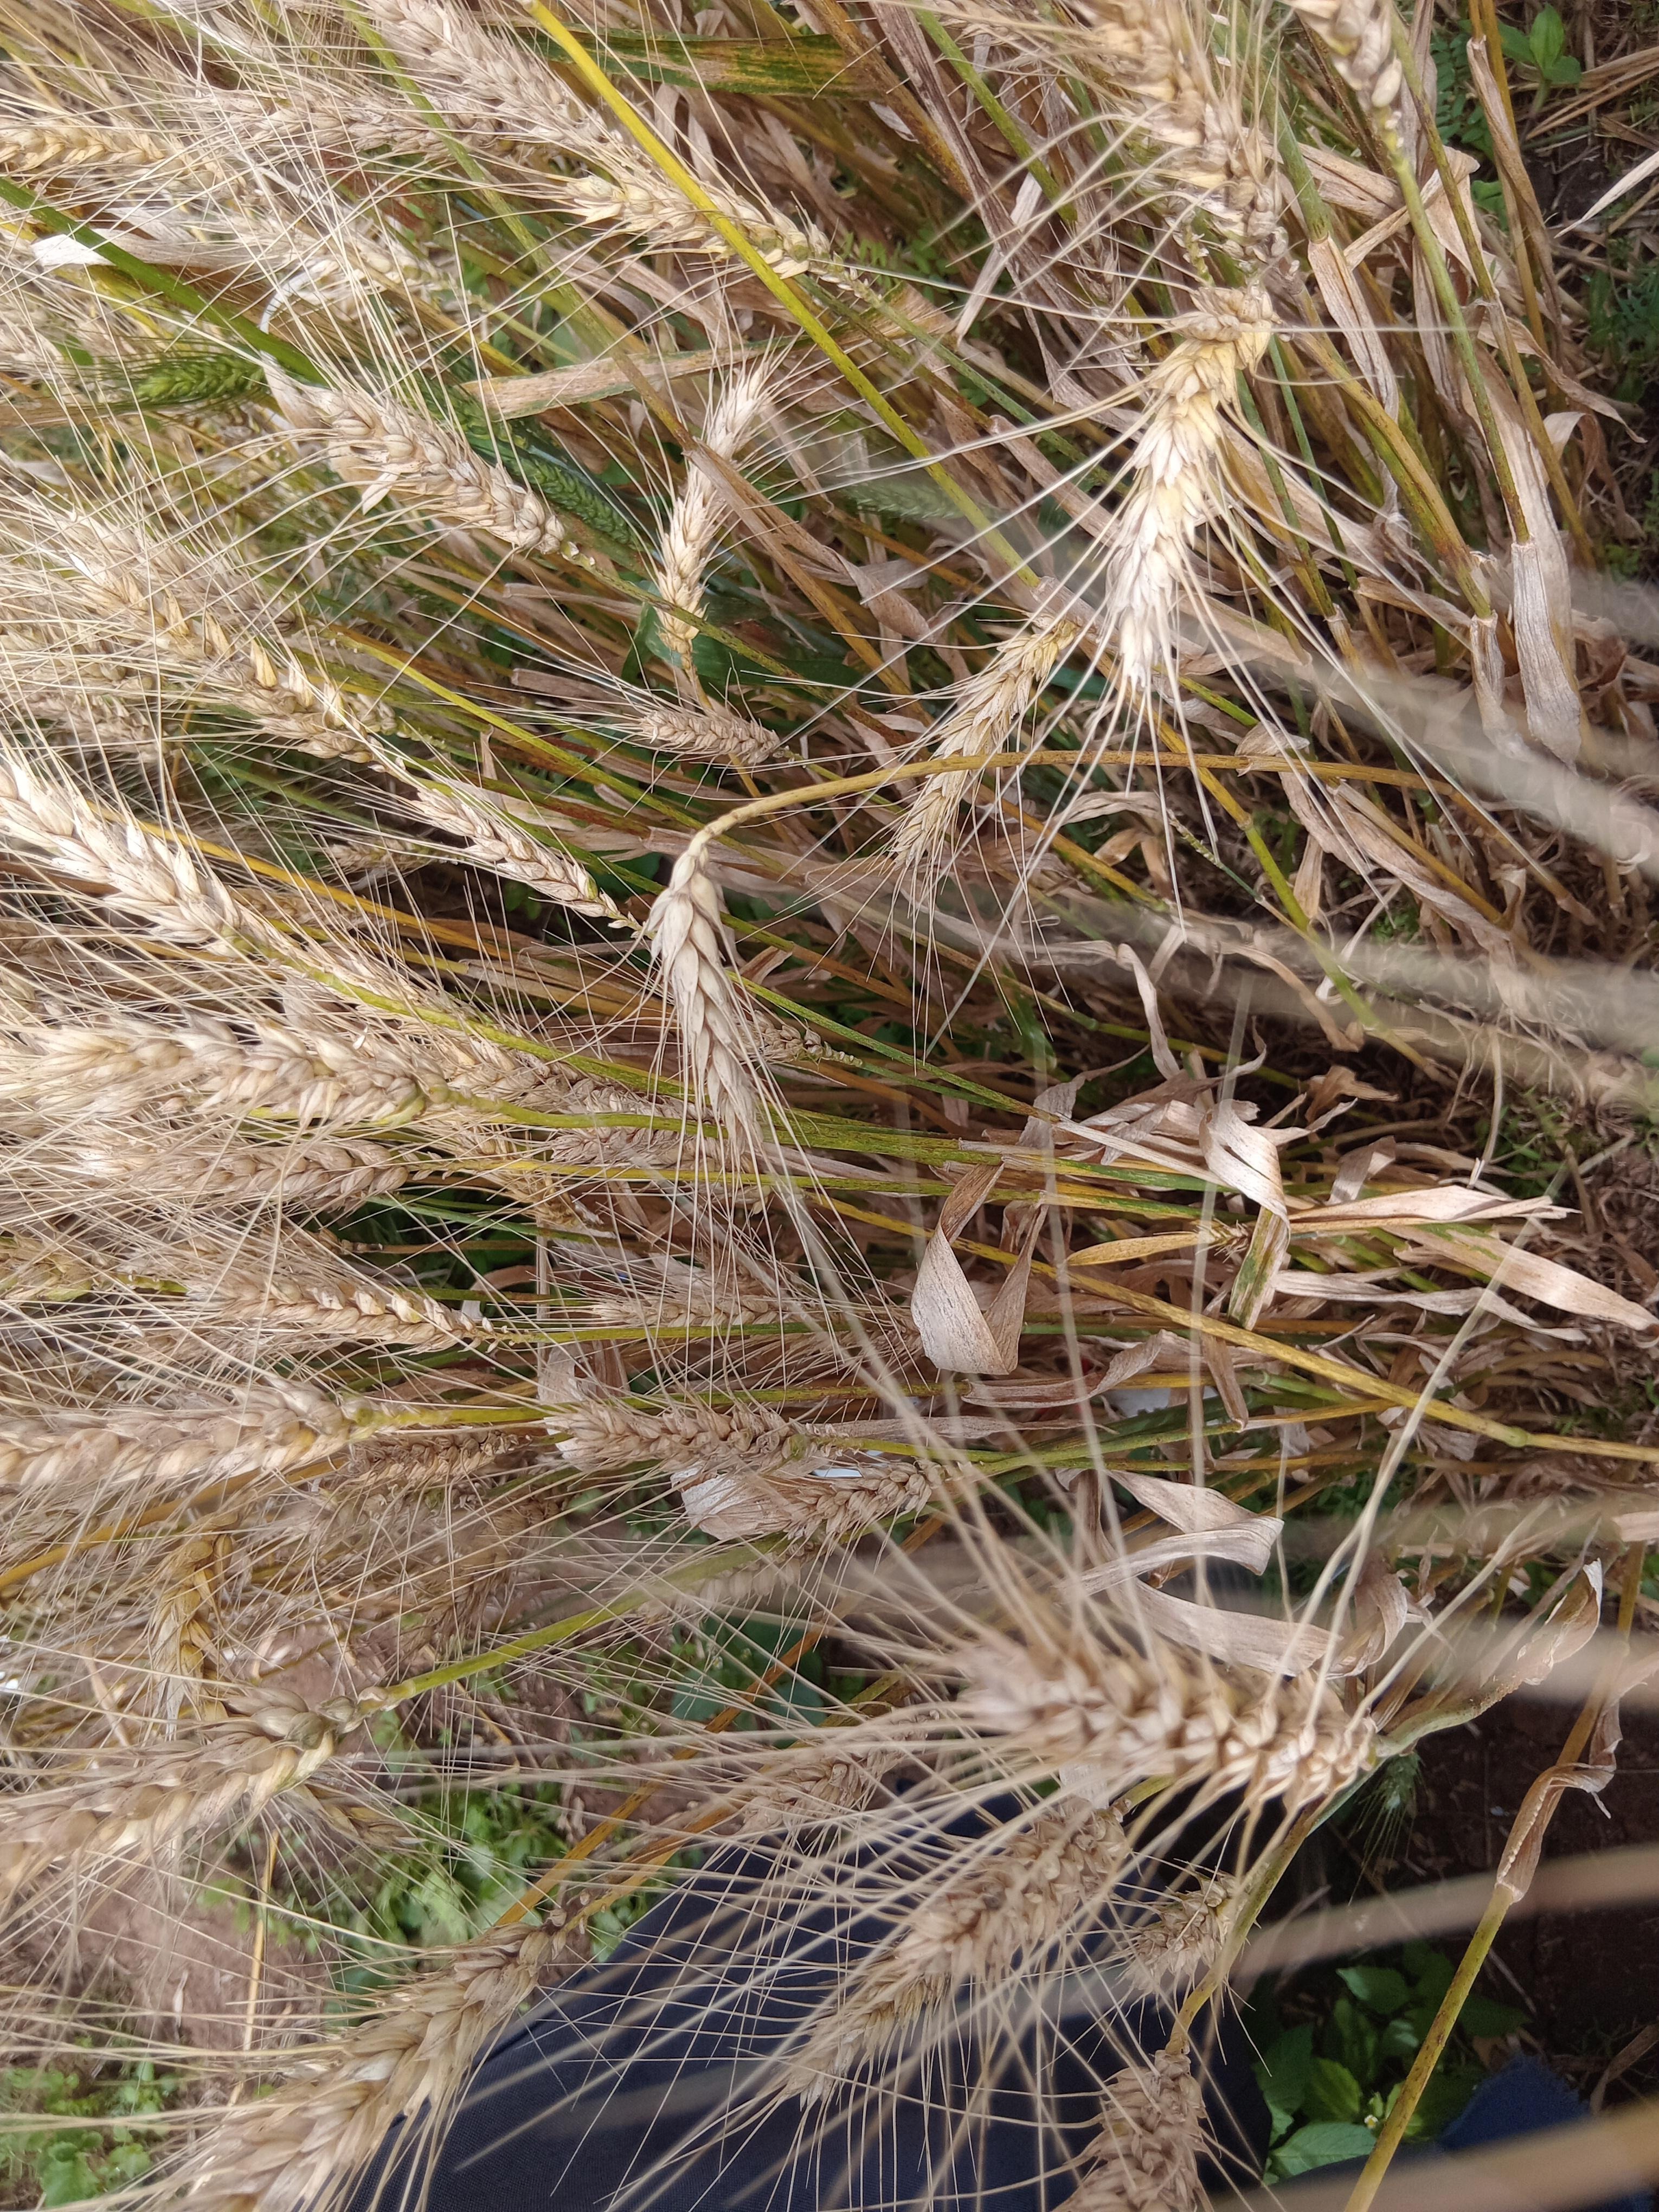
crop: wheat
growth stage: maturity
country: Kenya
